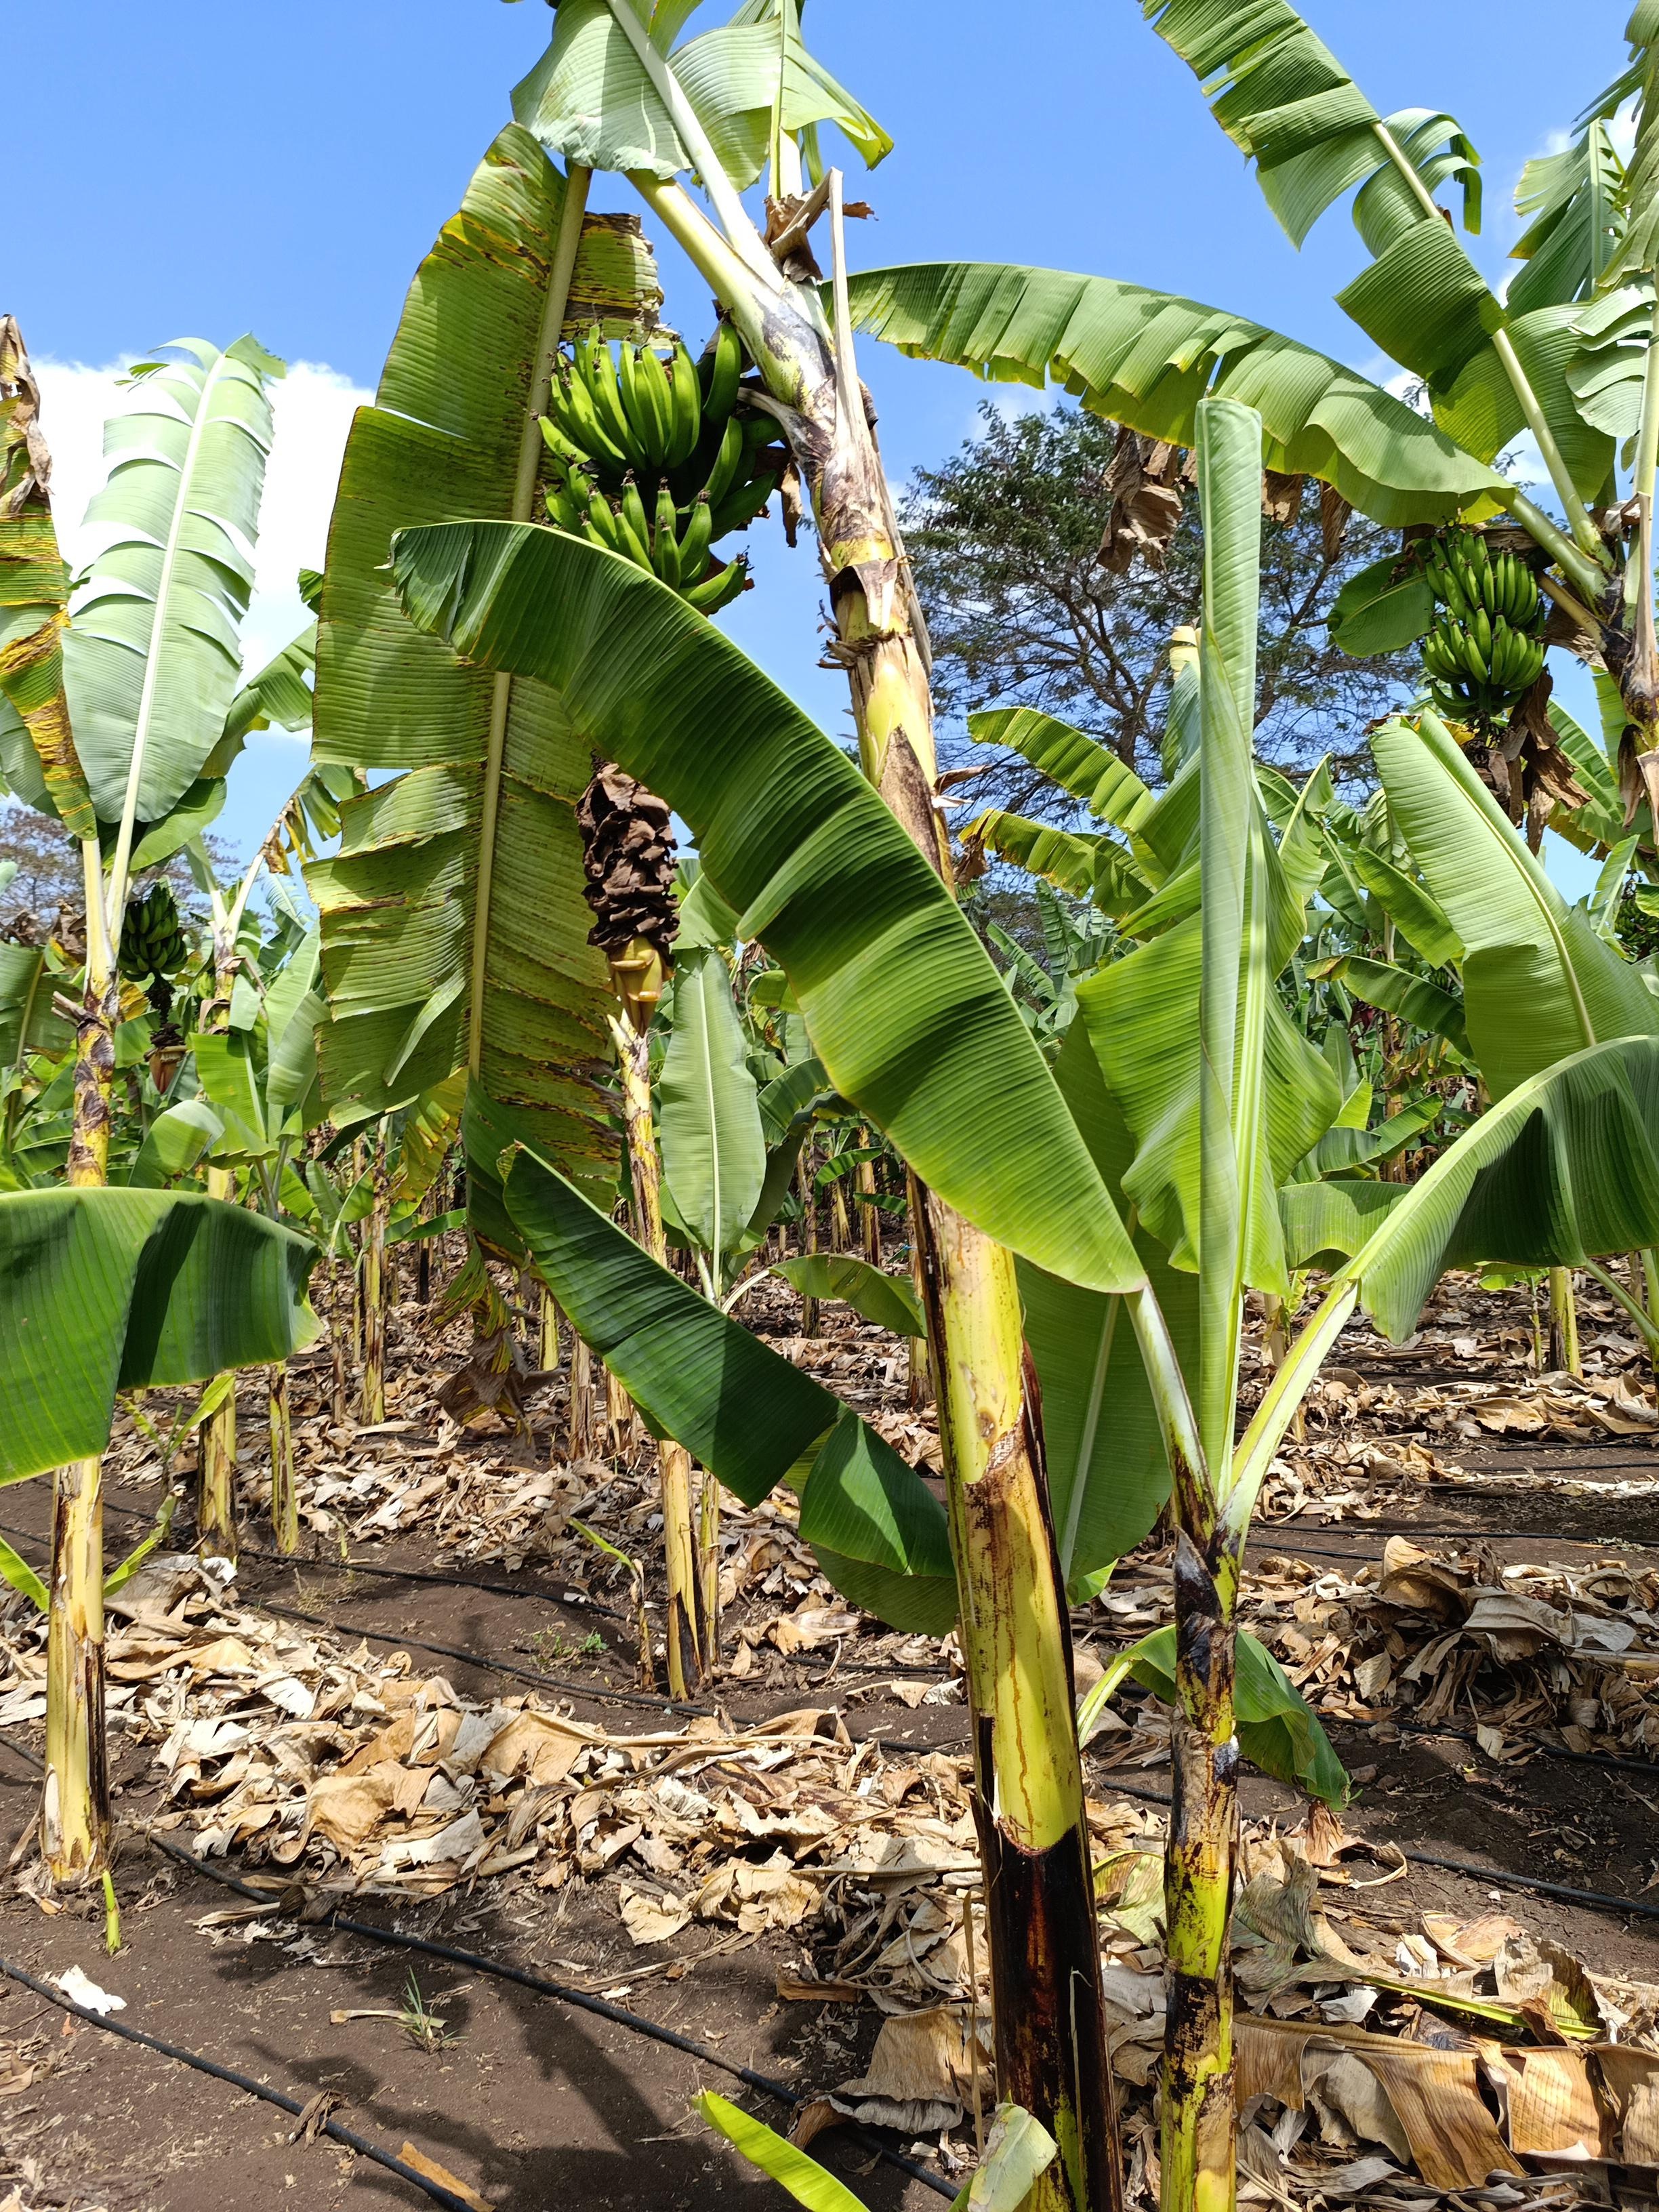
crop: banana
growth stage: development fruit
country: Tanzania
